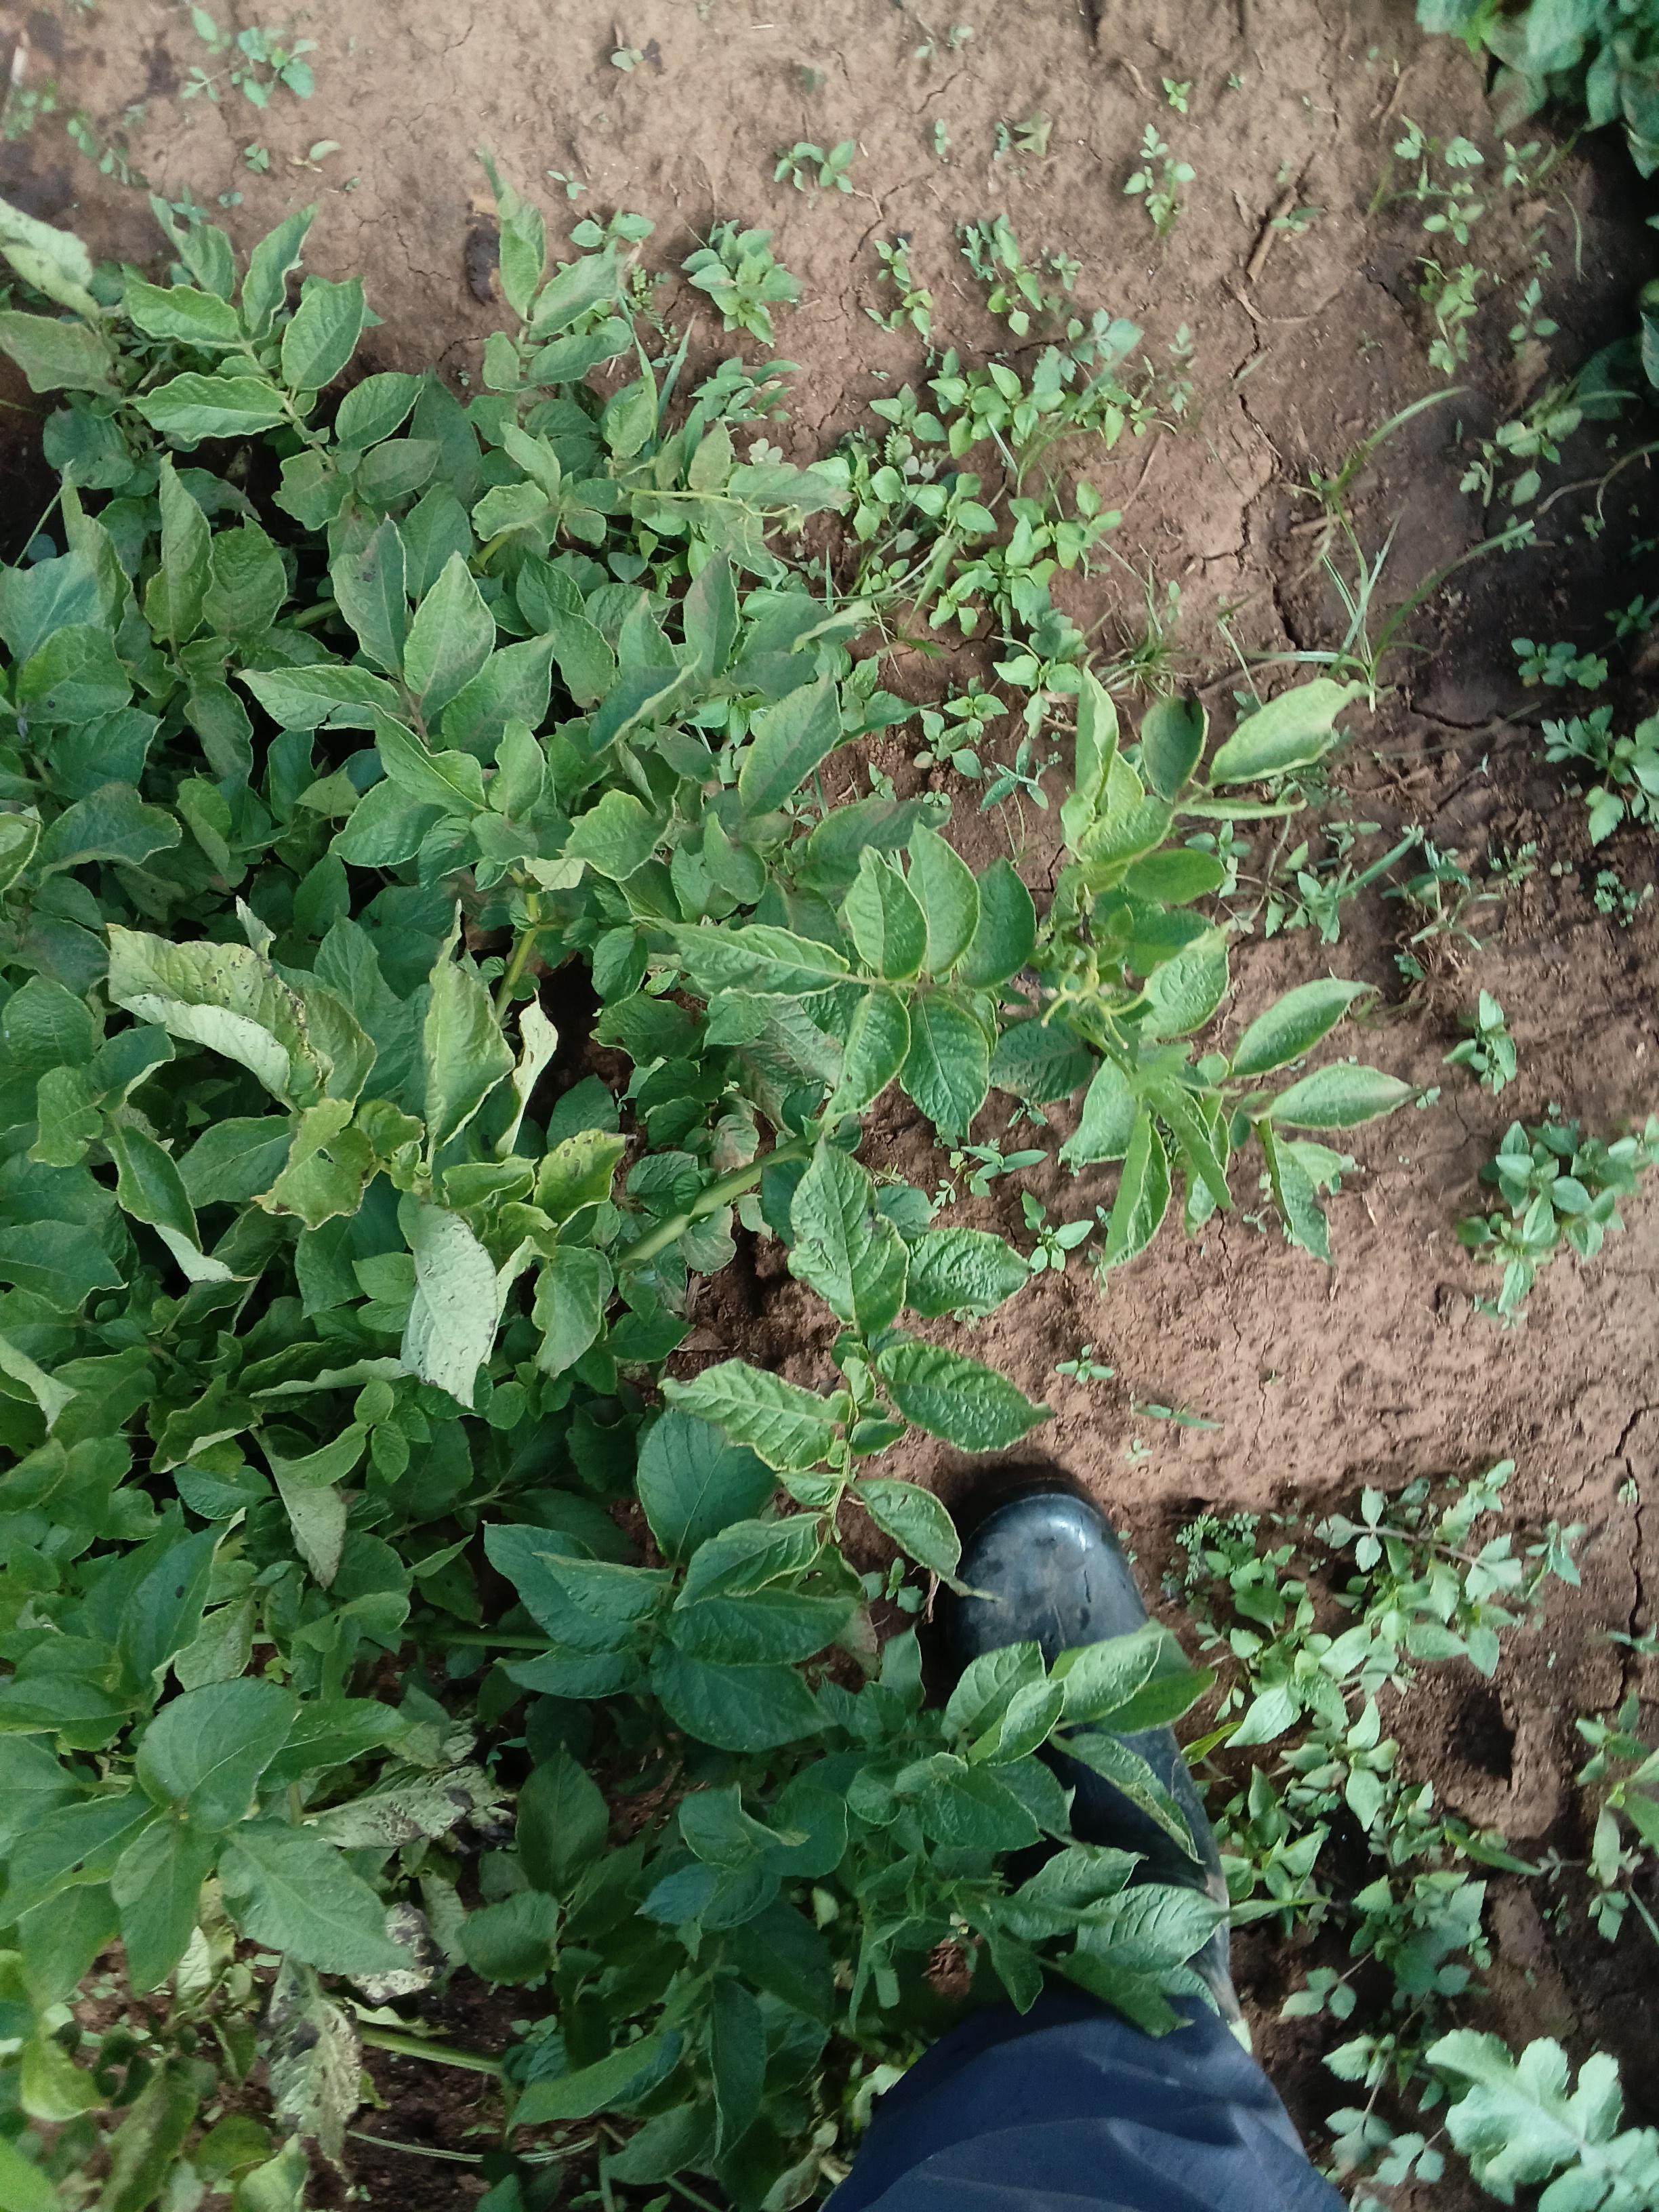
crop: potato
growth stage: vegetative
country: Kenya
